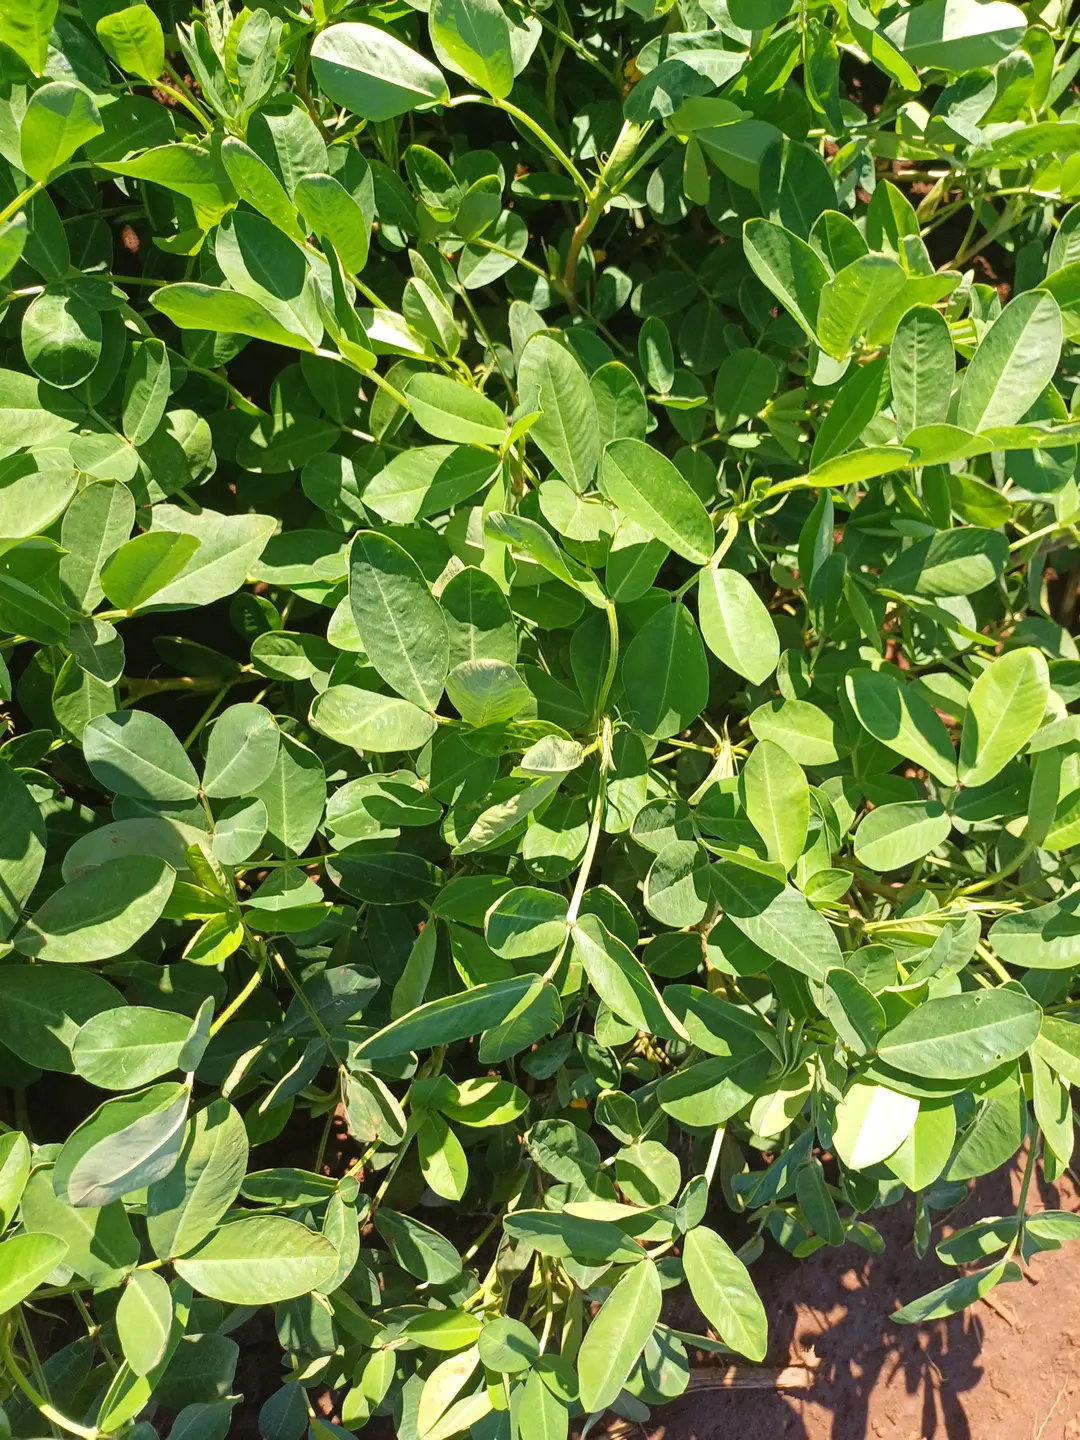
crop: groundnut
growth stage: flowering
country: Kenya
